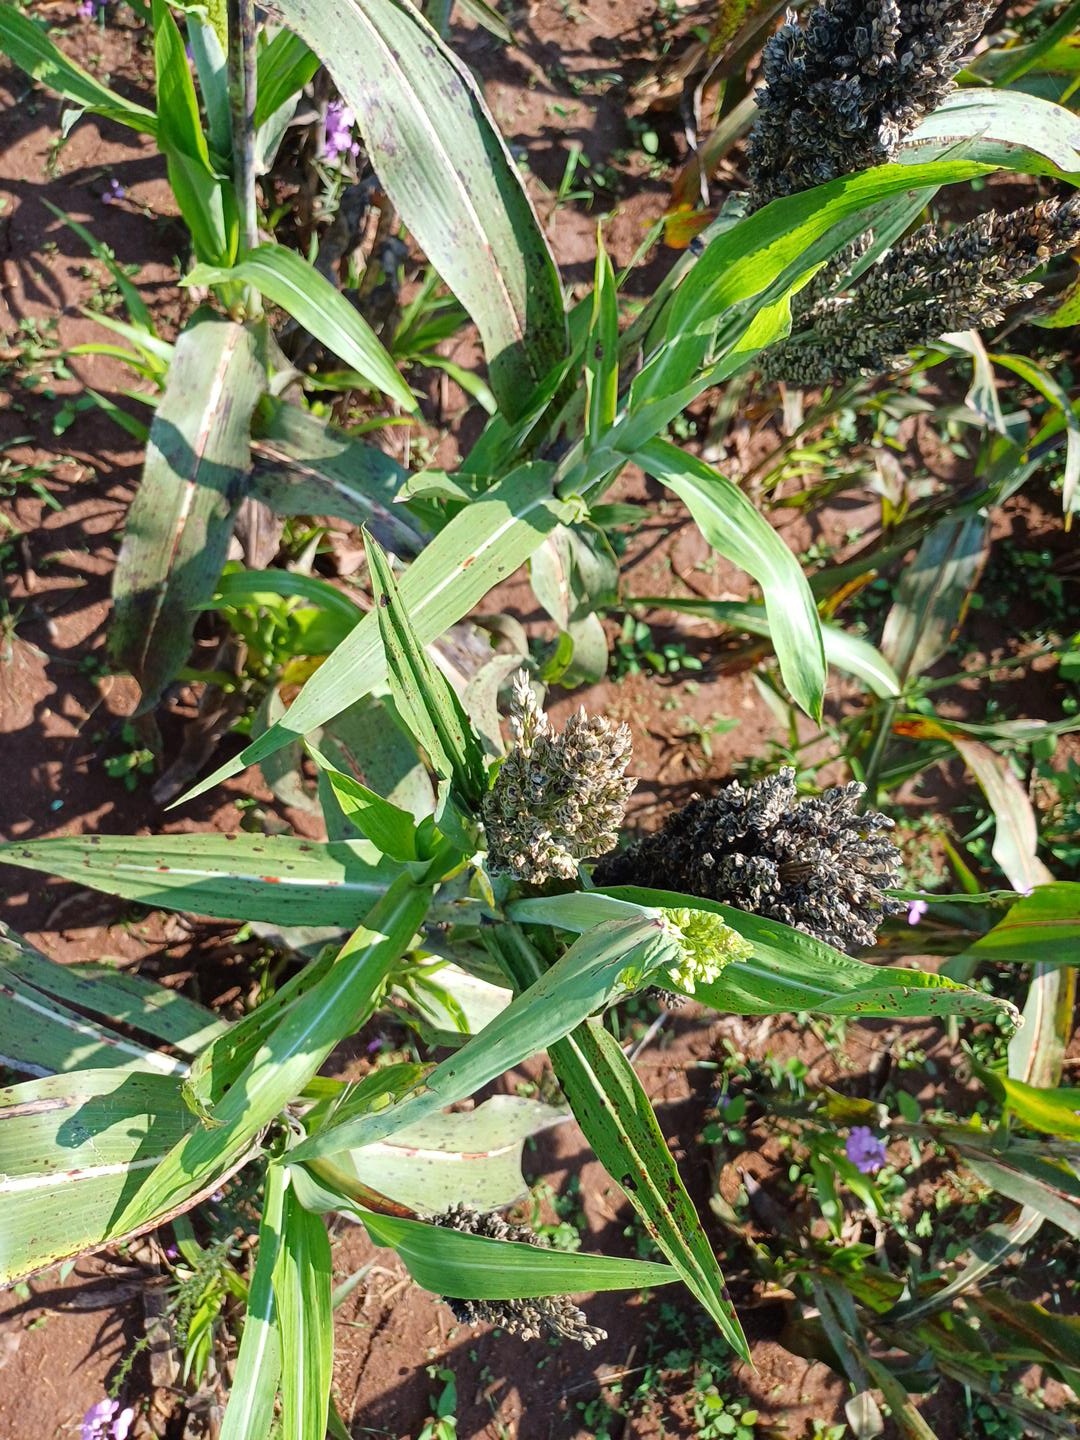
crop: sorghum
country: Kenya
